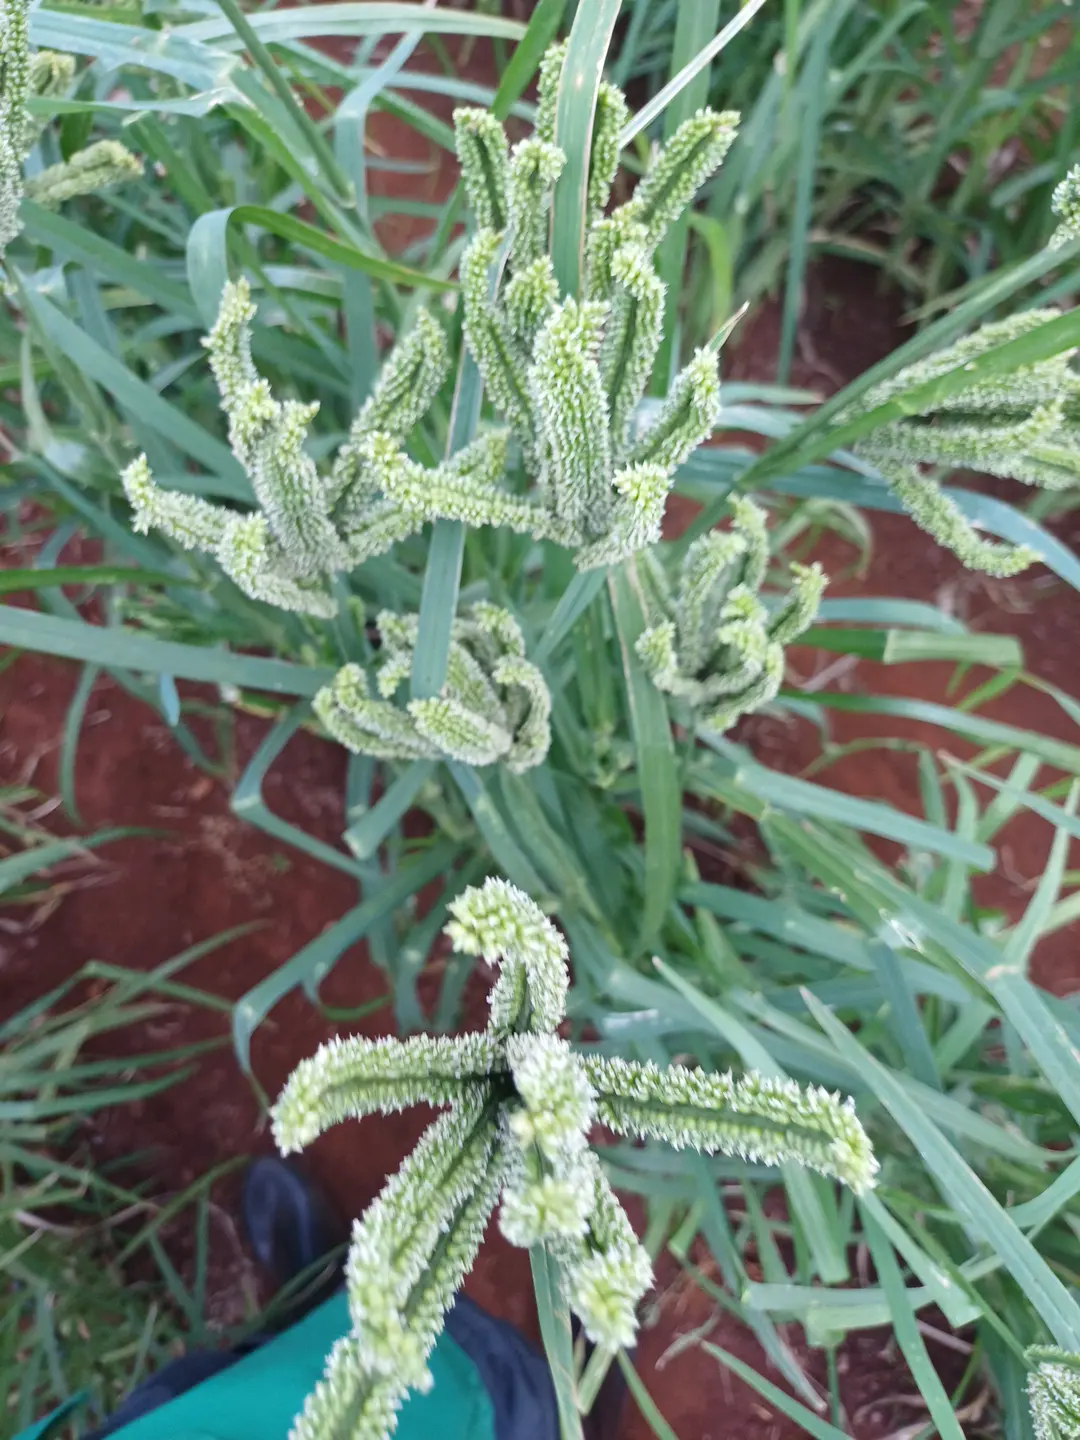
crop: finger millet
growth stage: flowering
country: Kenya
